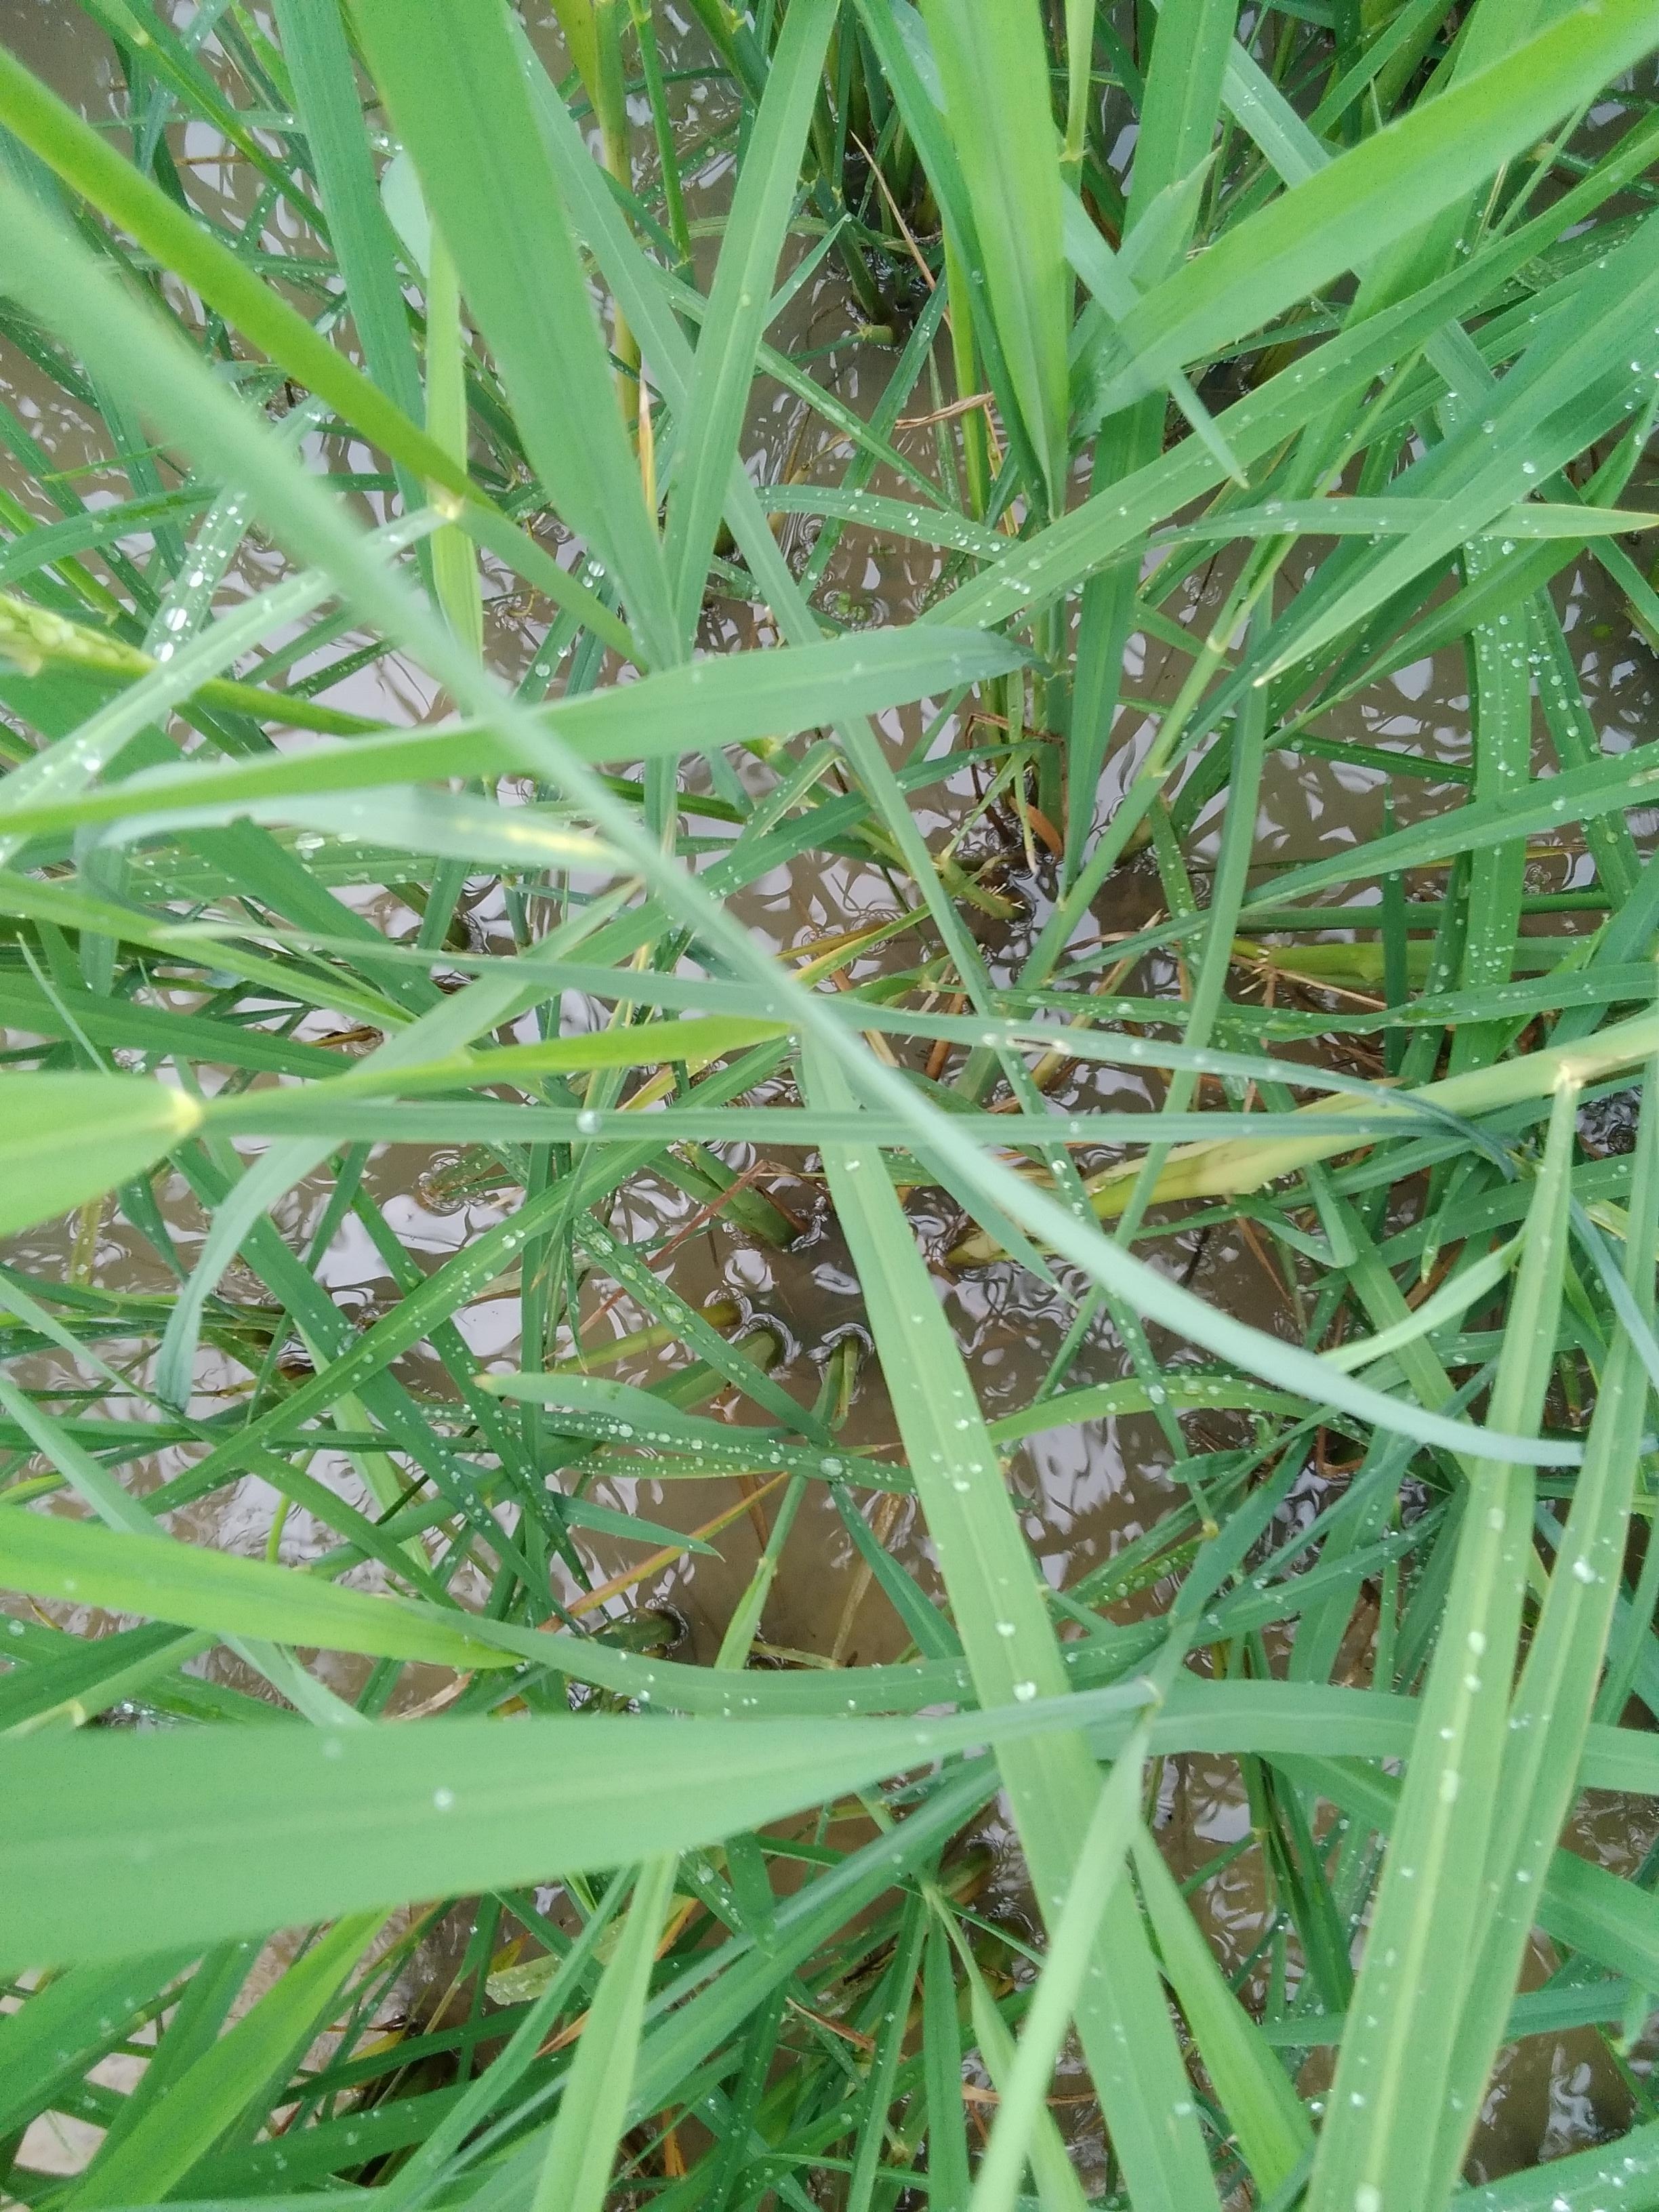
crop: rice
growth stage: booting
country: Nigeria
